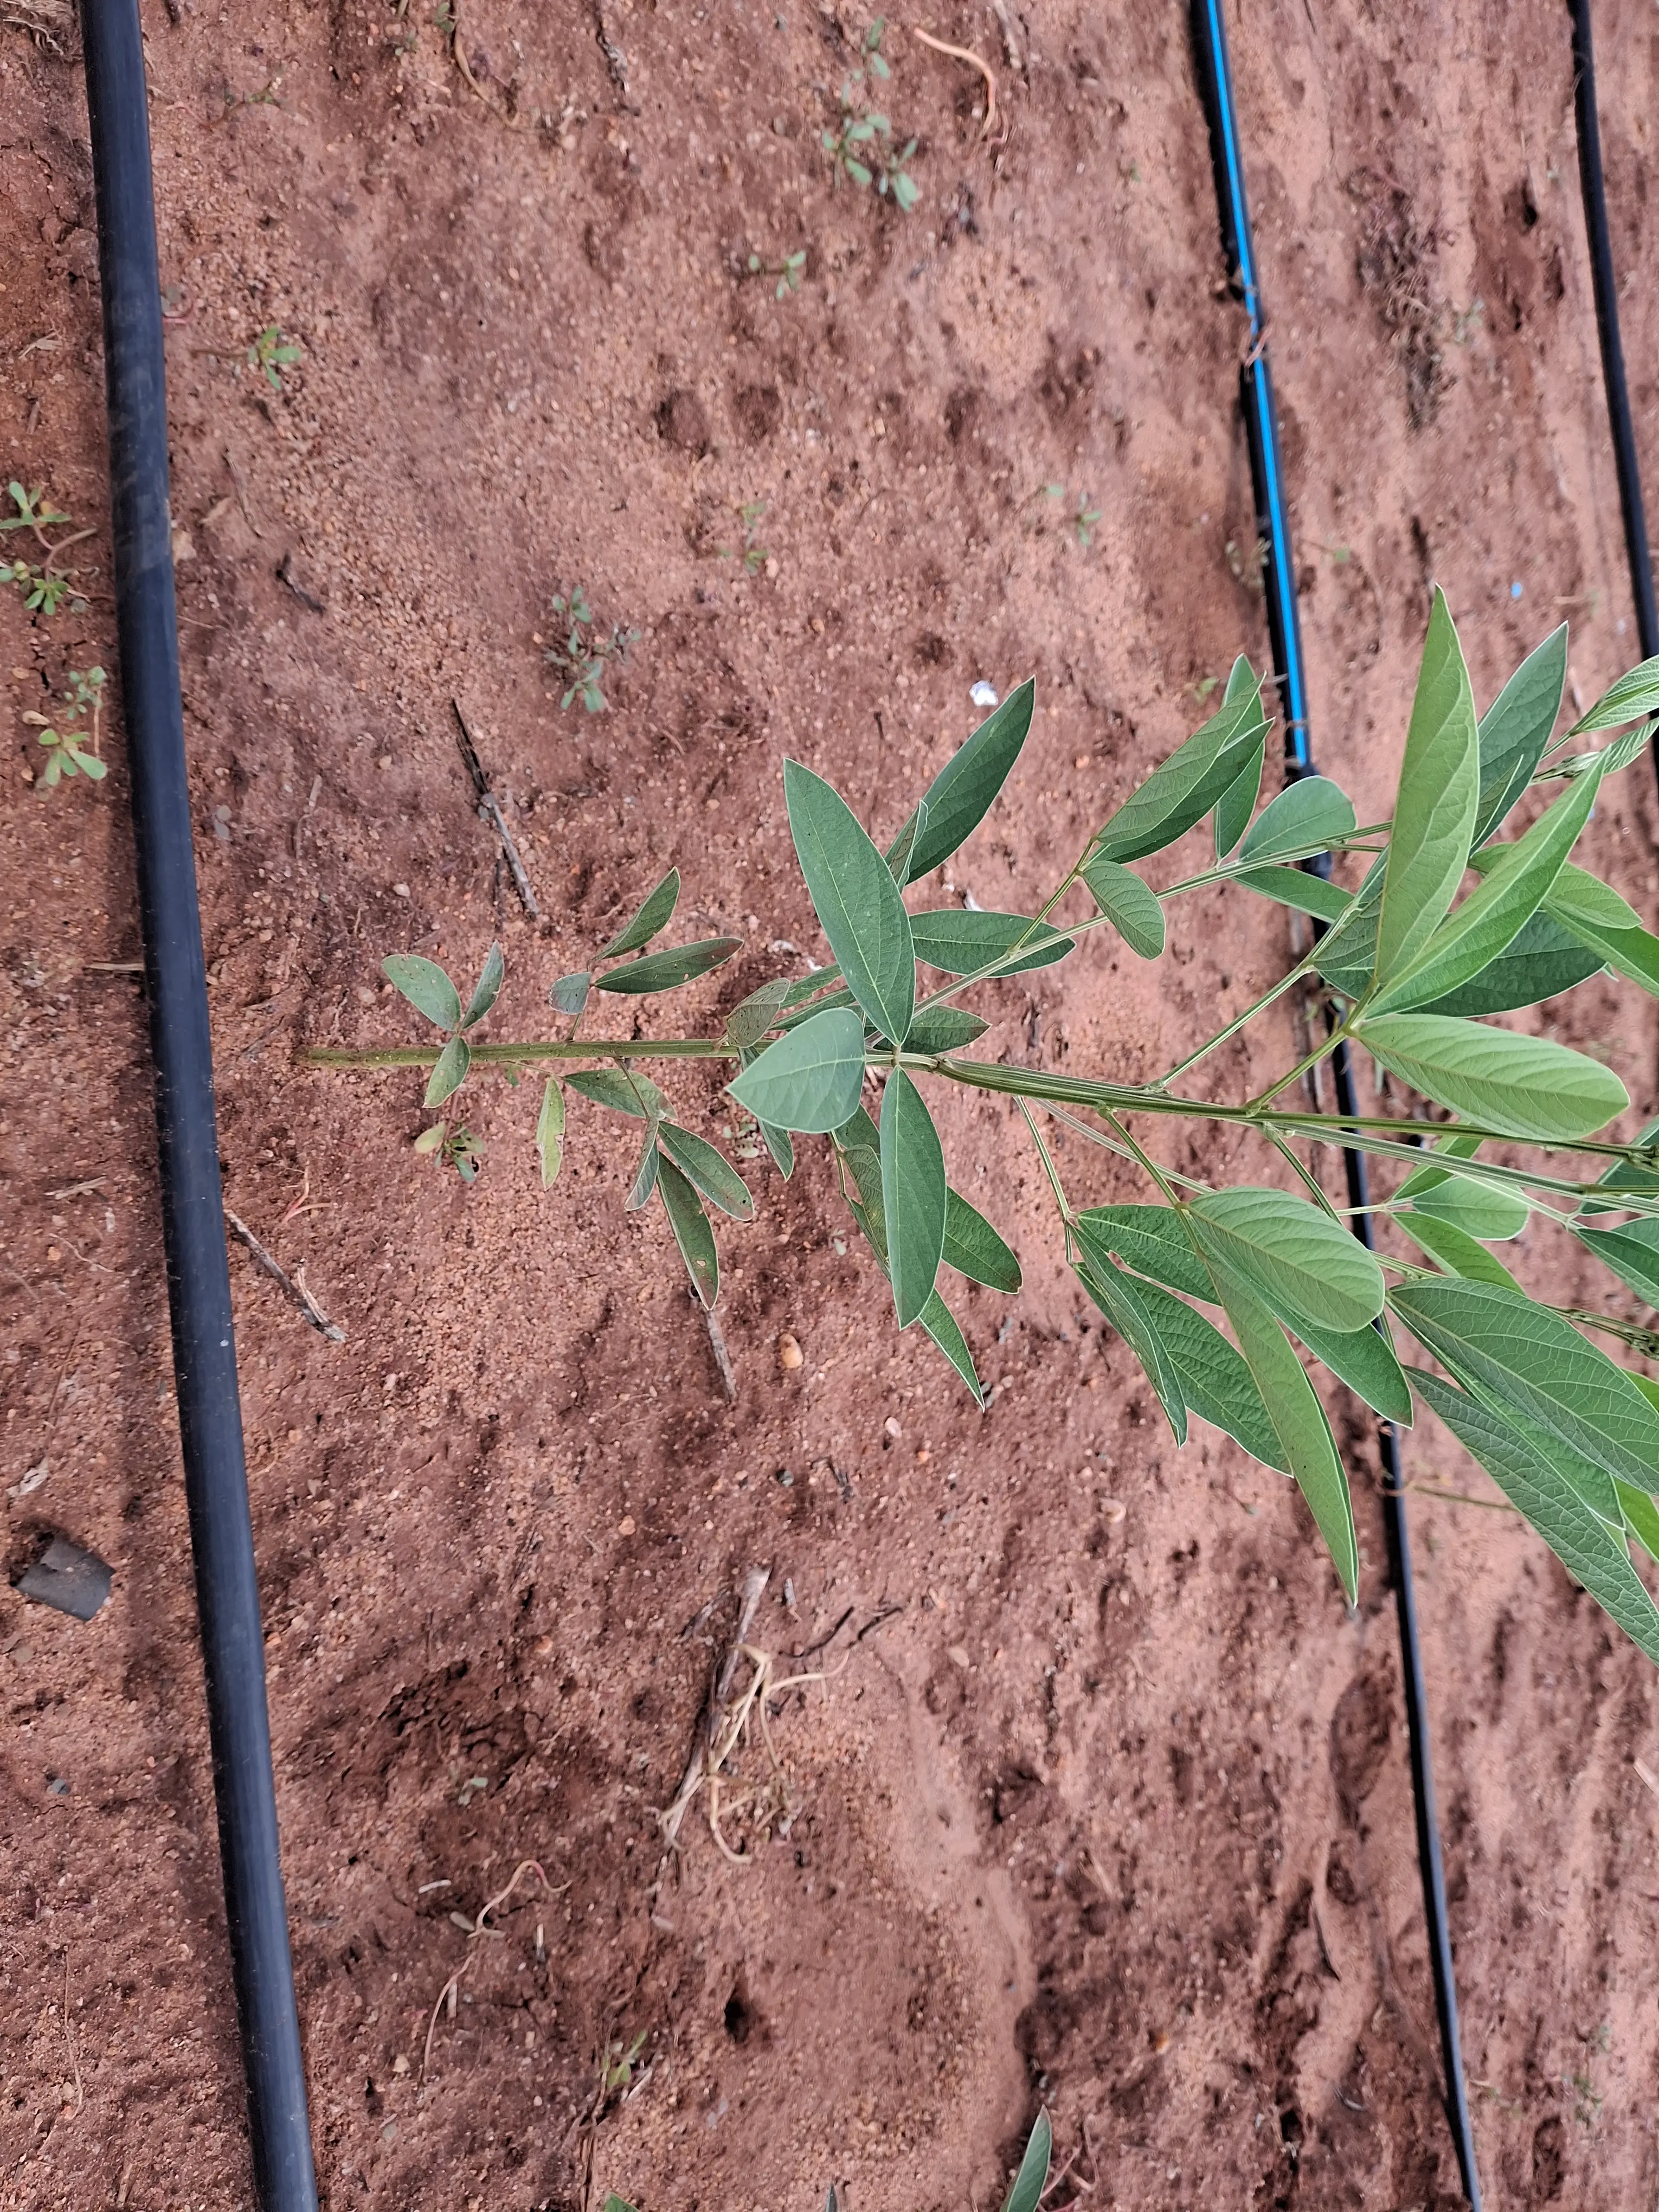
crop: pigeonpea
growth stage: vegetative
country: Kenya
